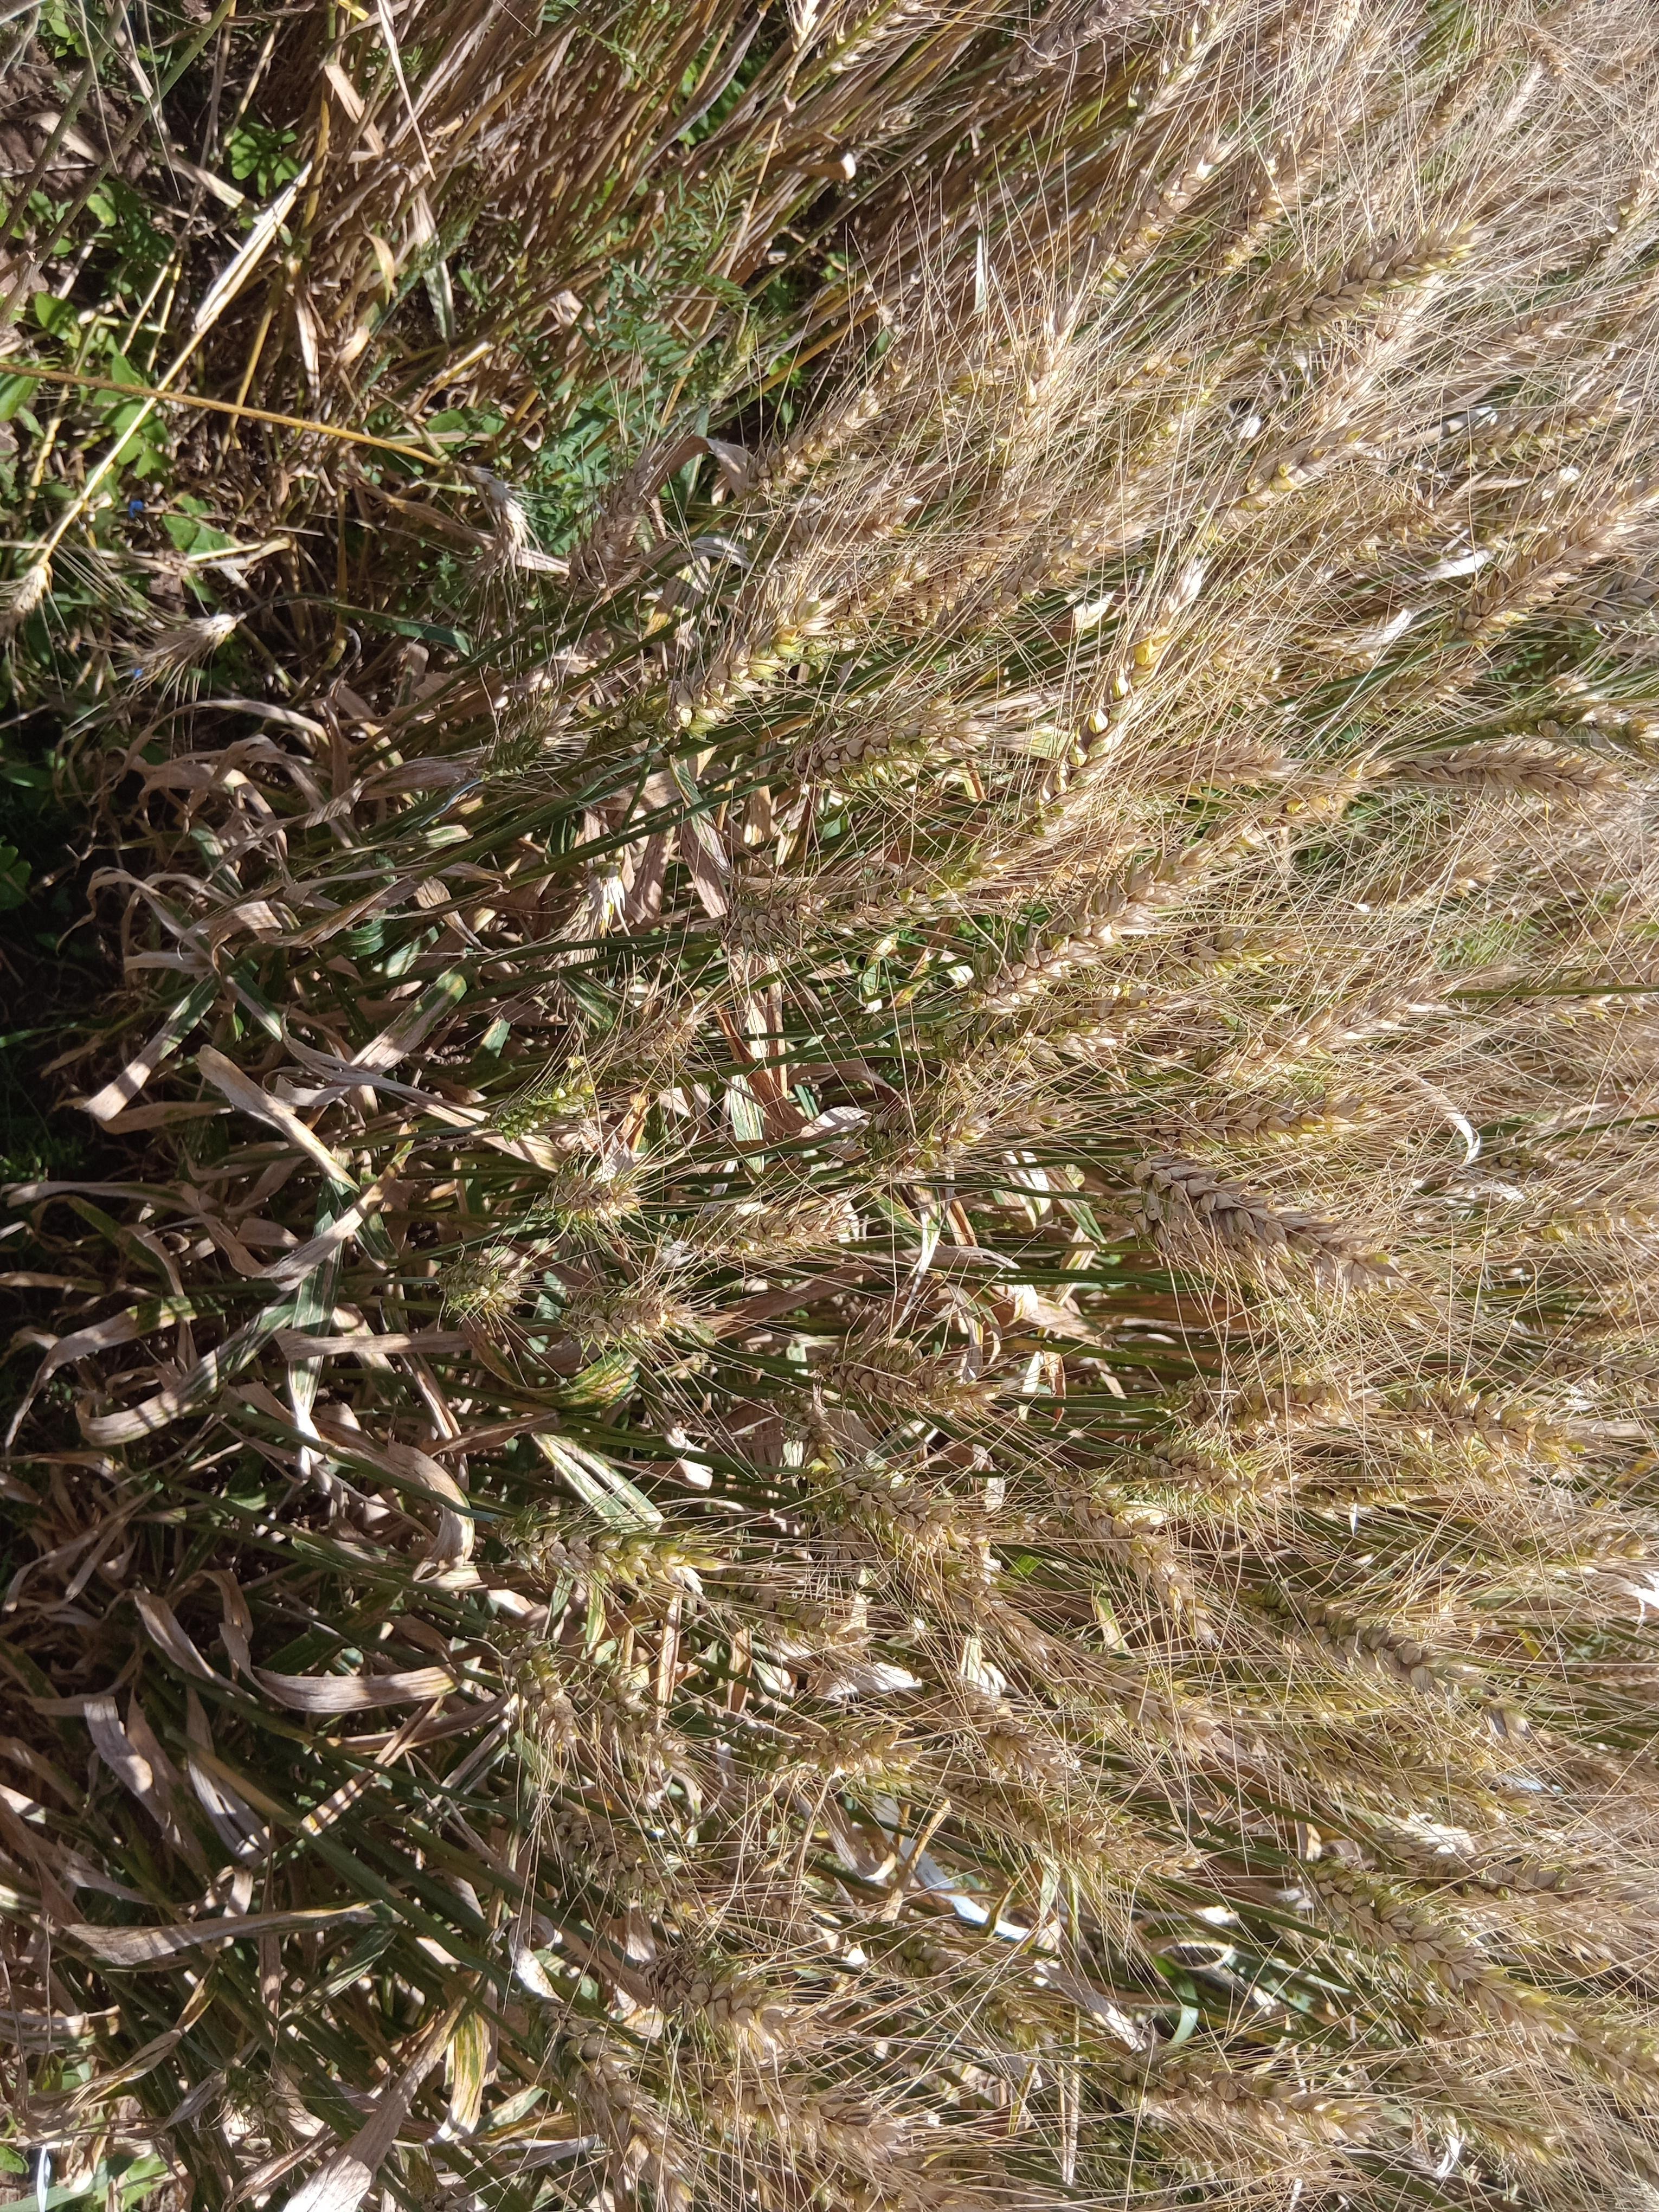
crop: wheat
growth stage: maturity
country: Kenya
